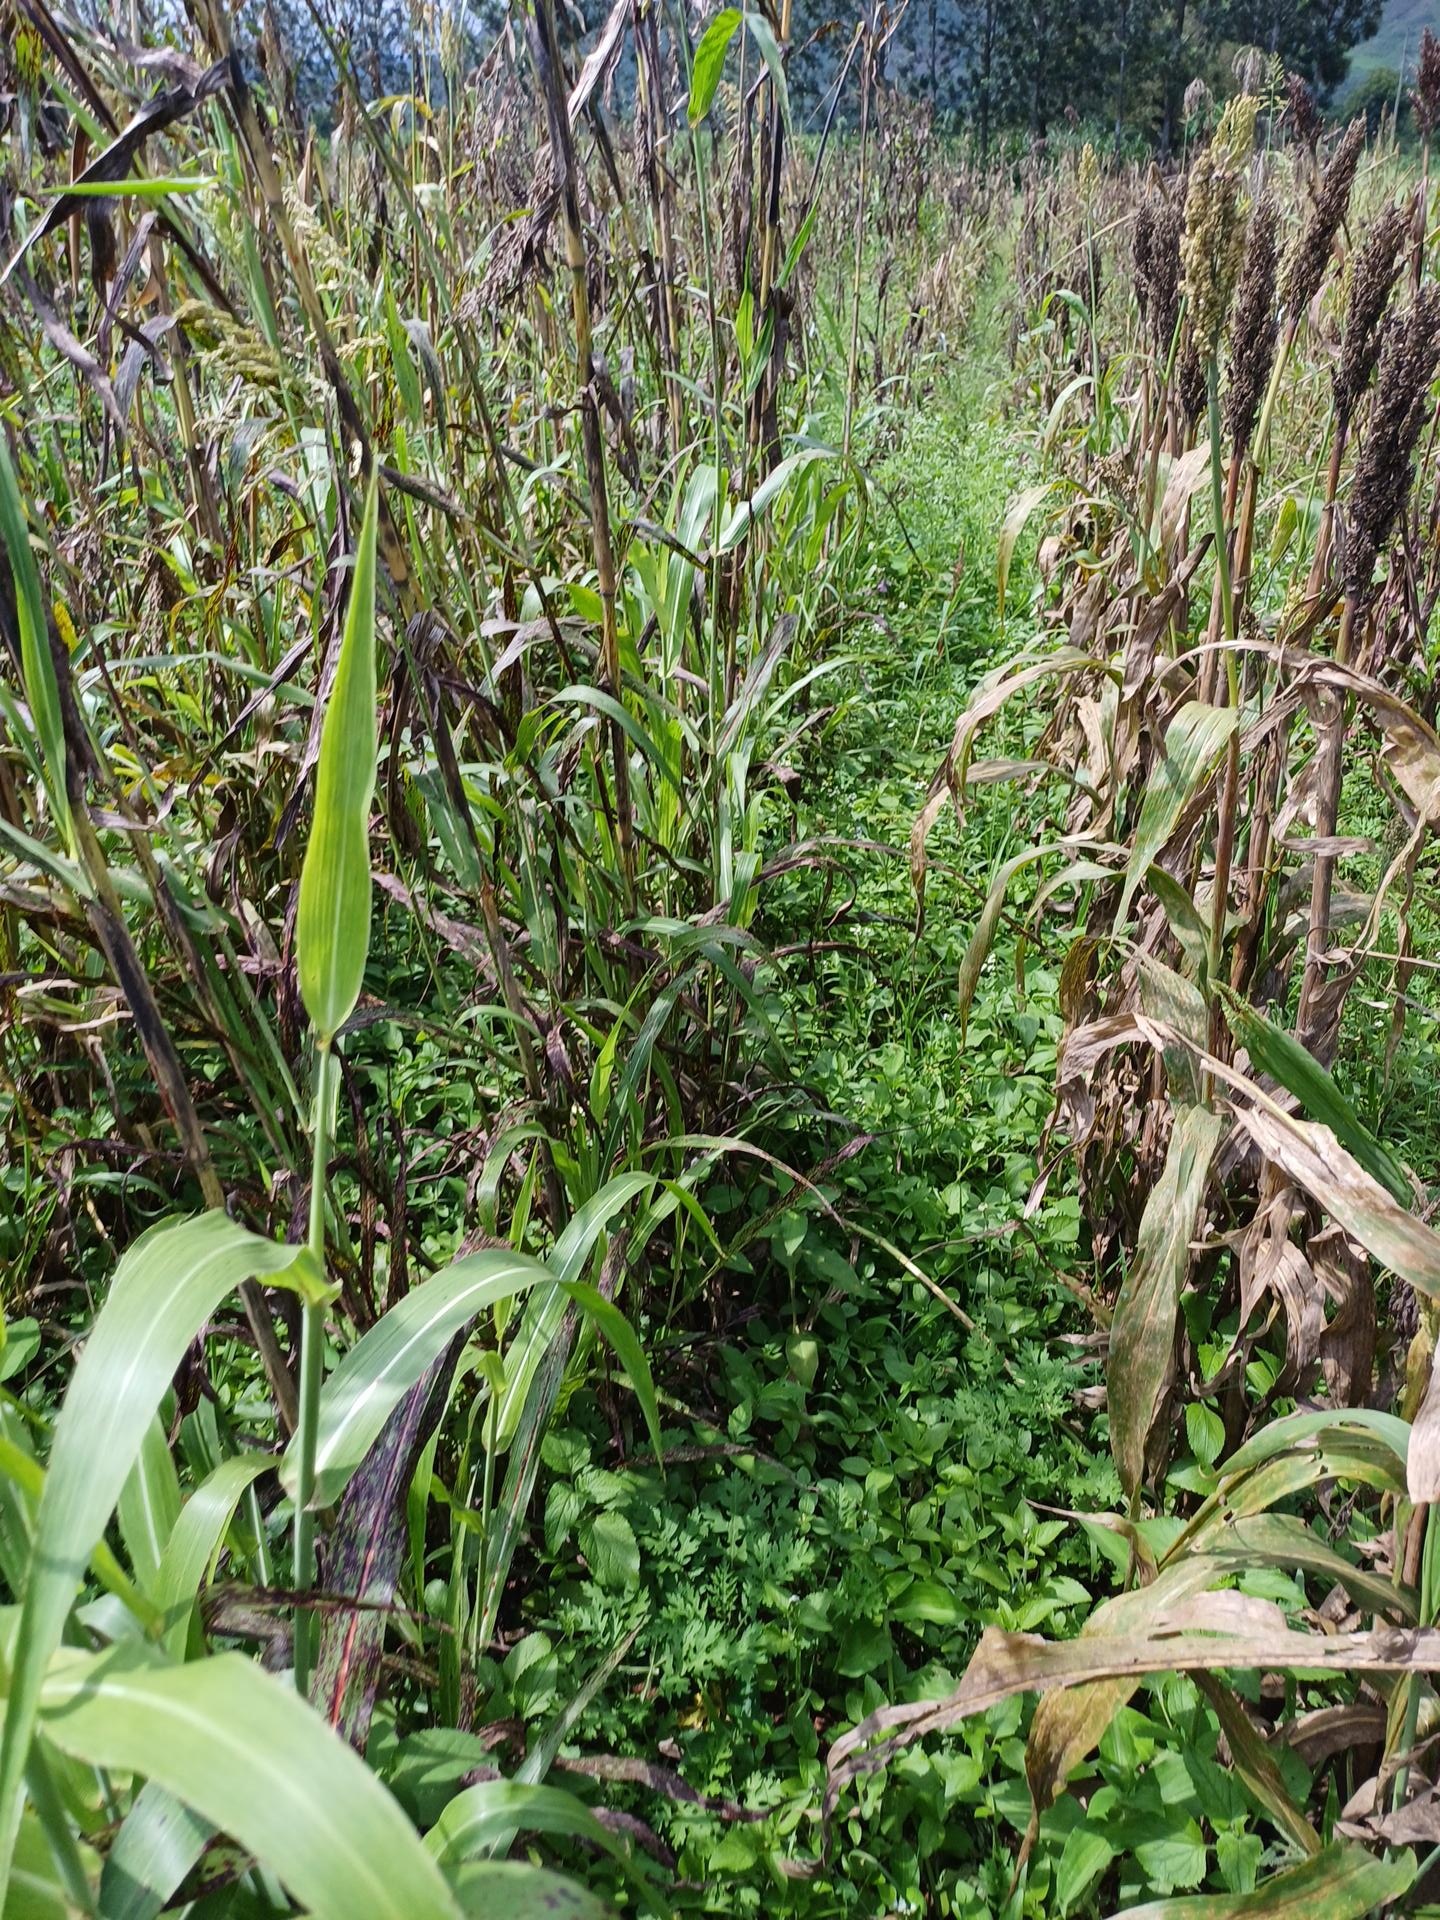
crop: sorghum
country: Kenya
